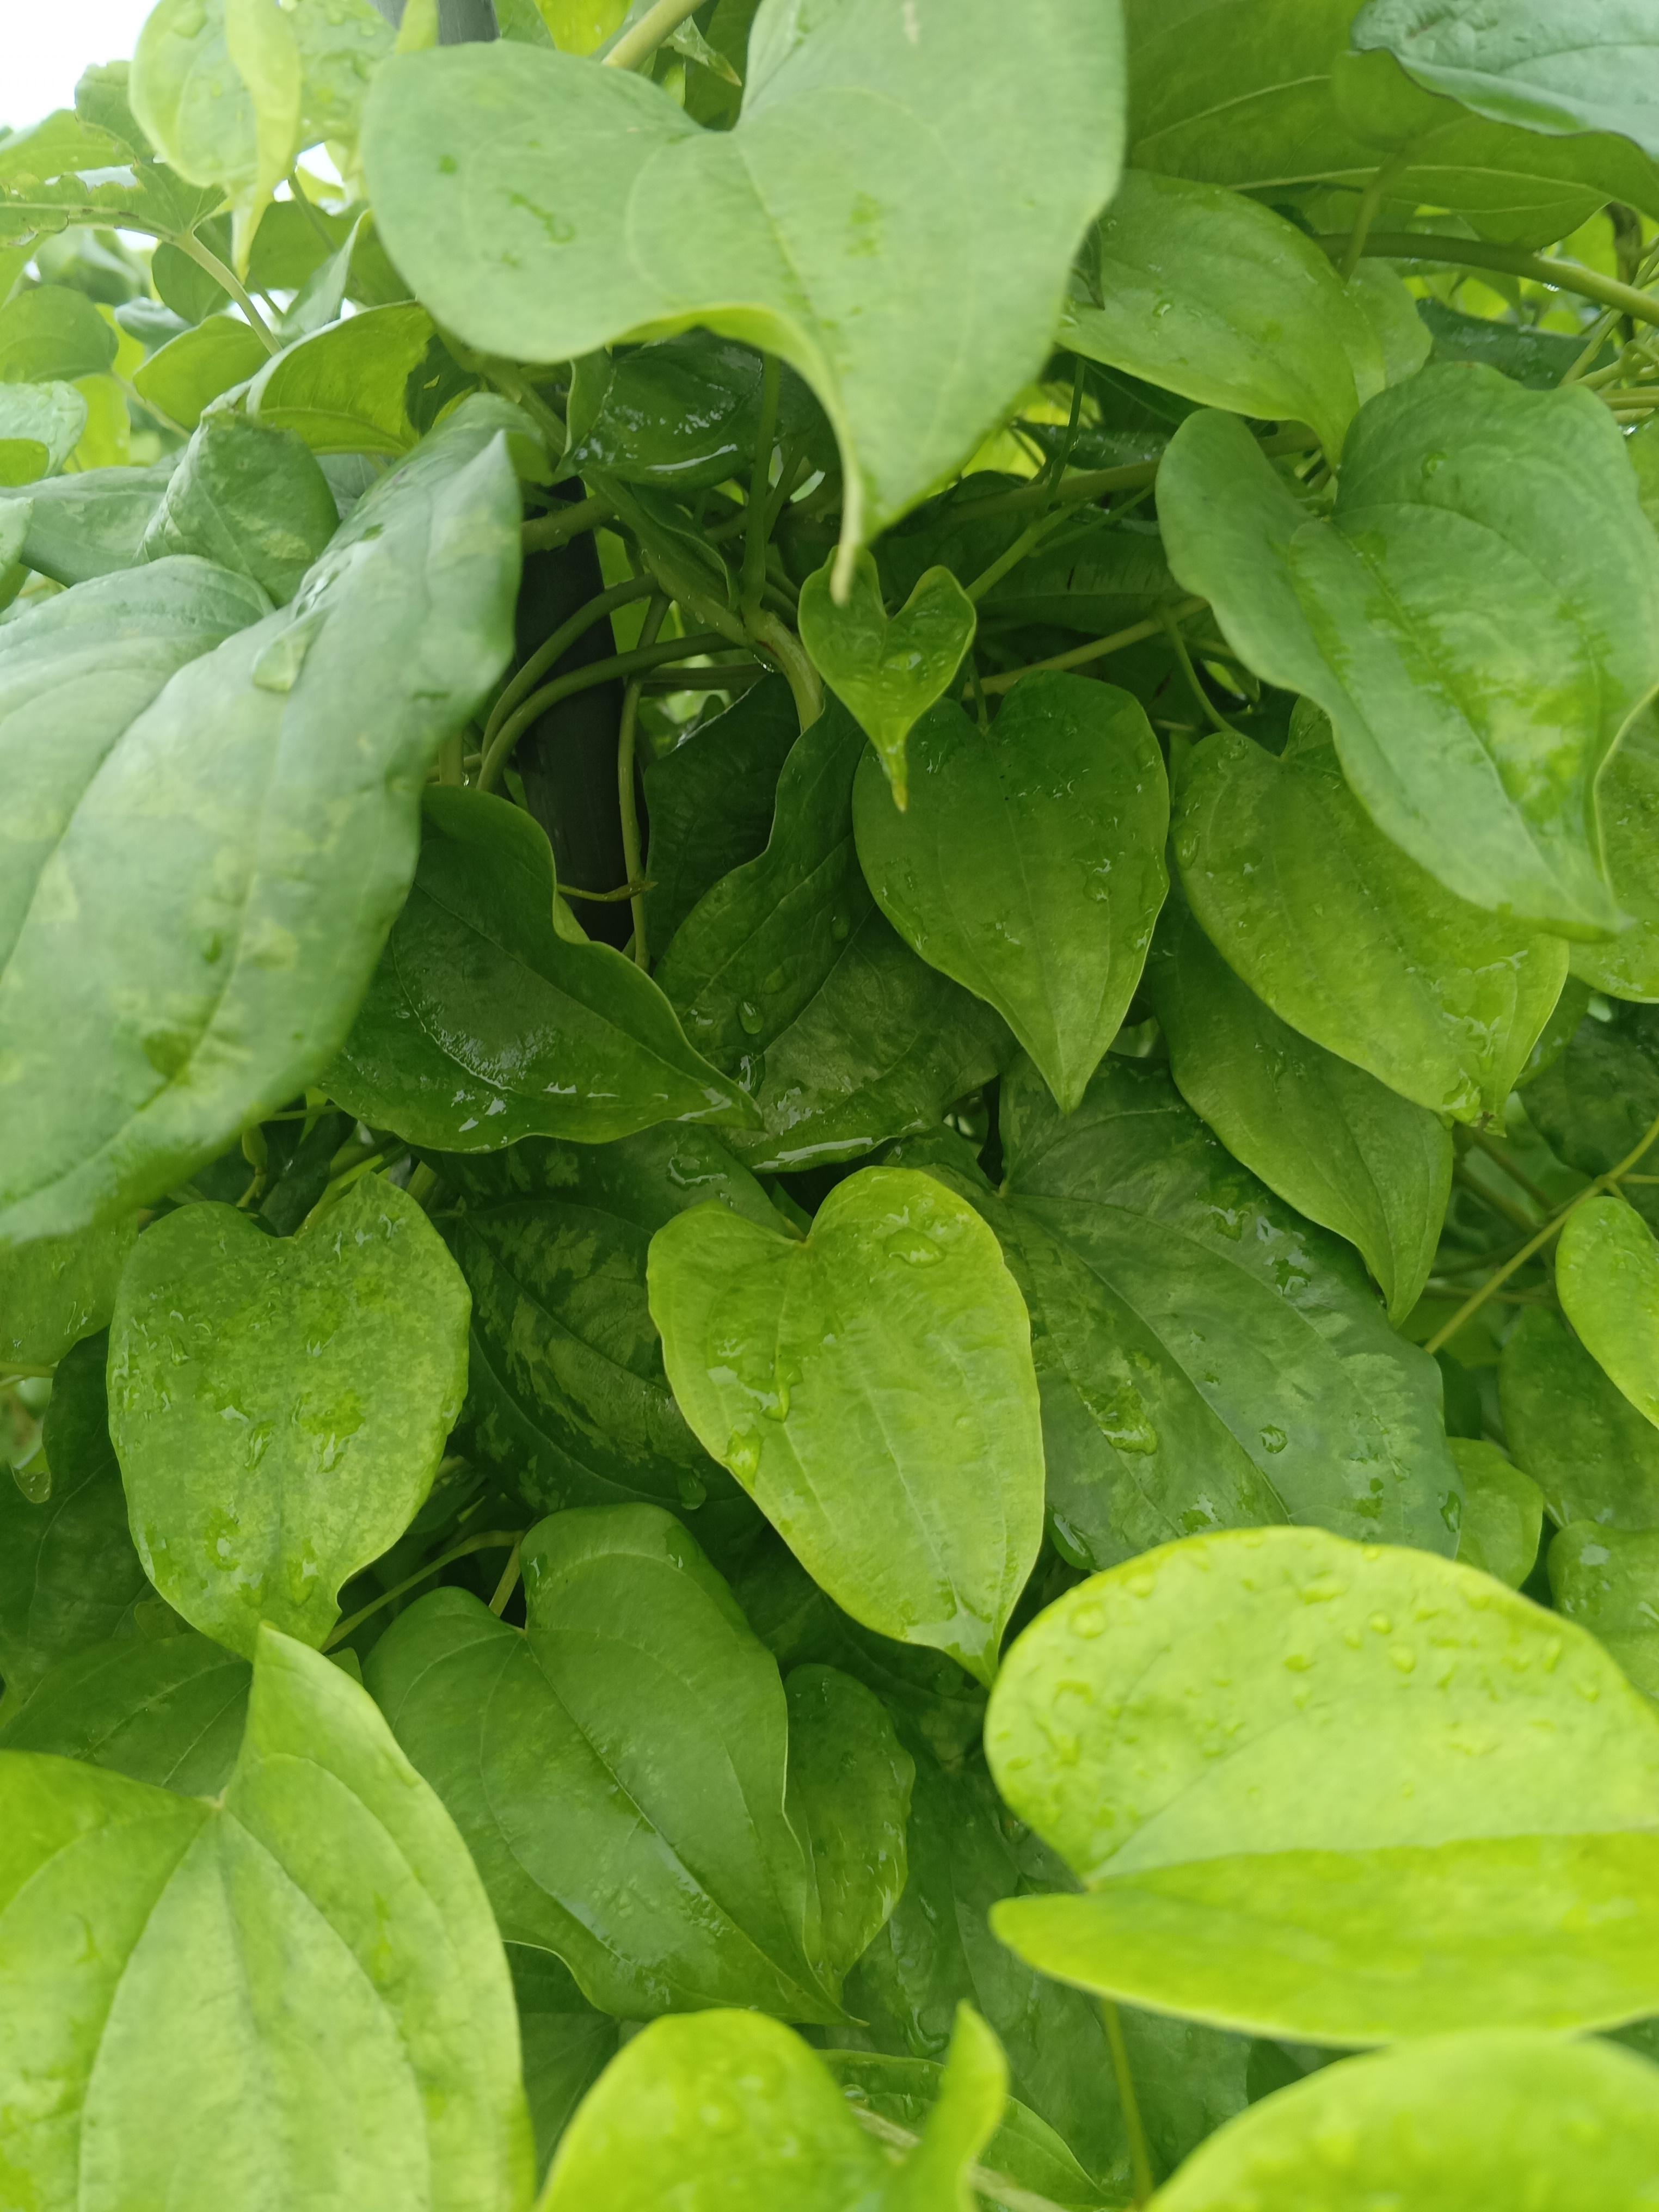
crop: yam
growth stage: vegetative
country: Nigeria
